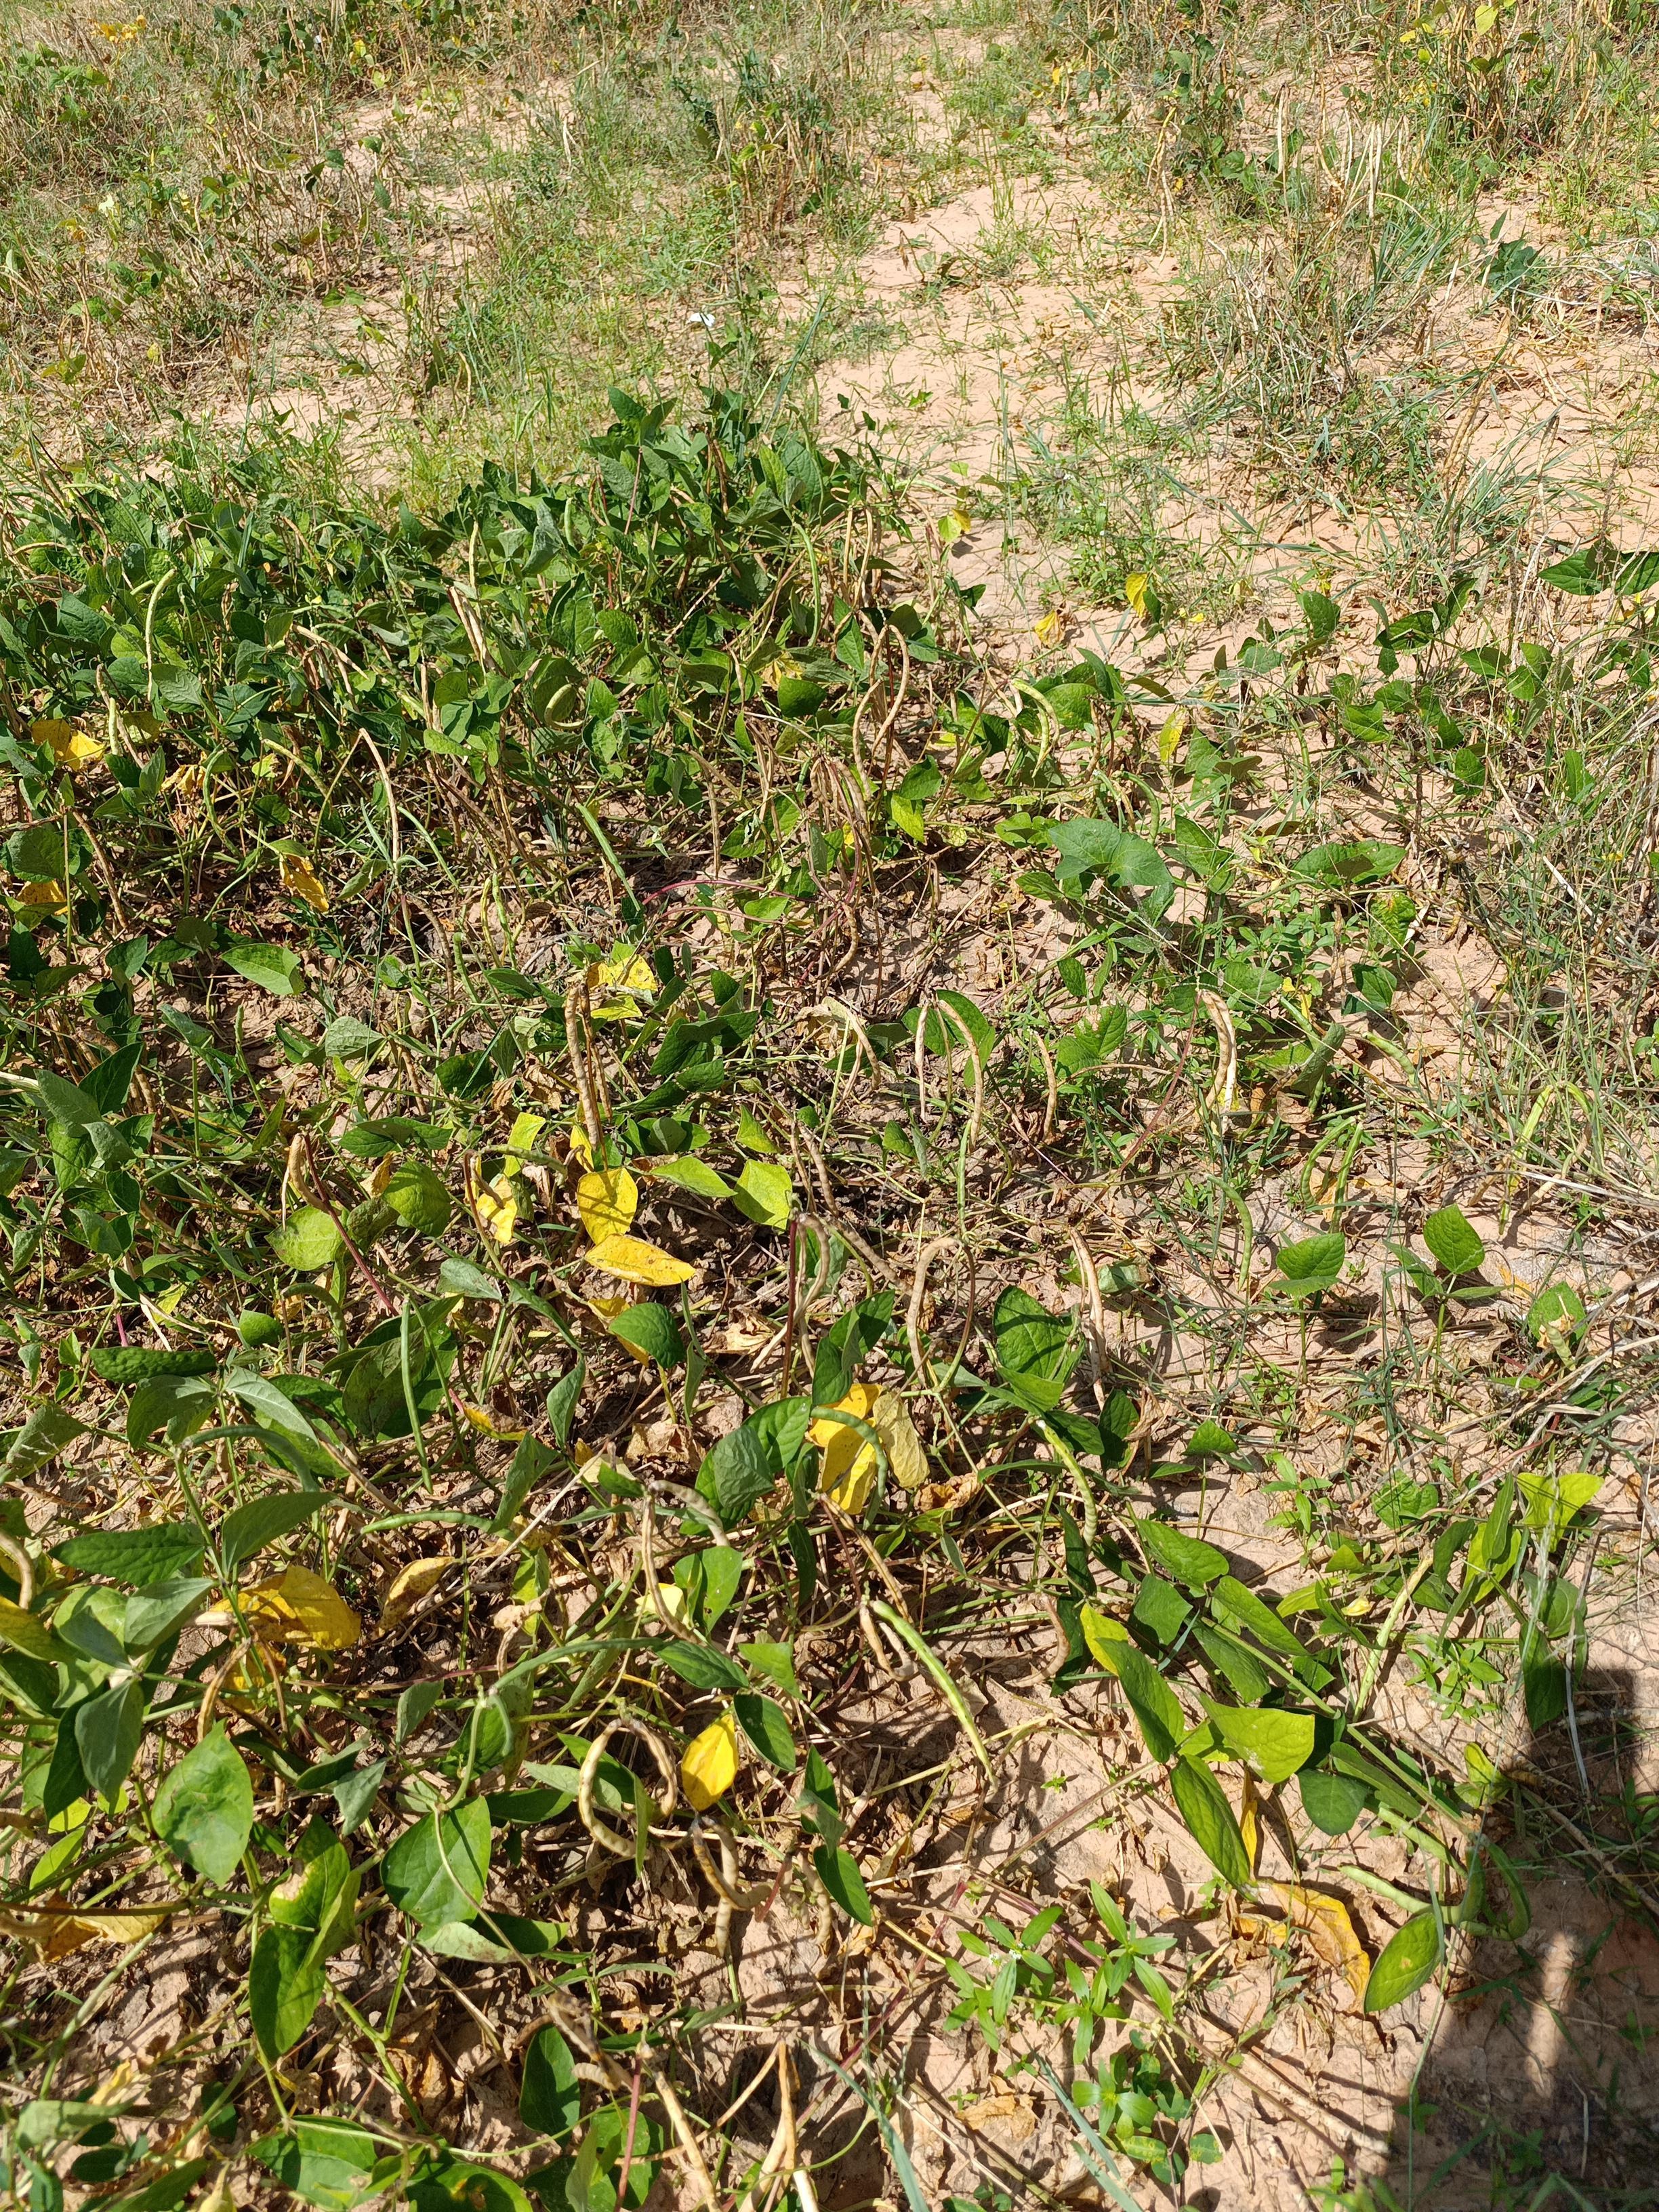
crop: cowpea
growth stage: maturity
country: Nigeria
